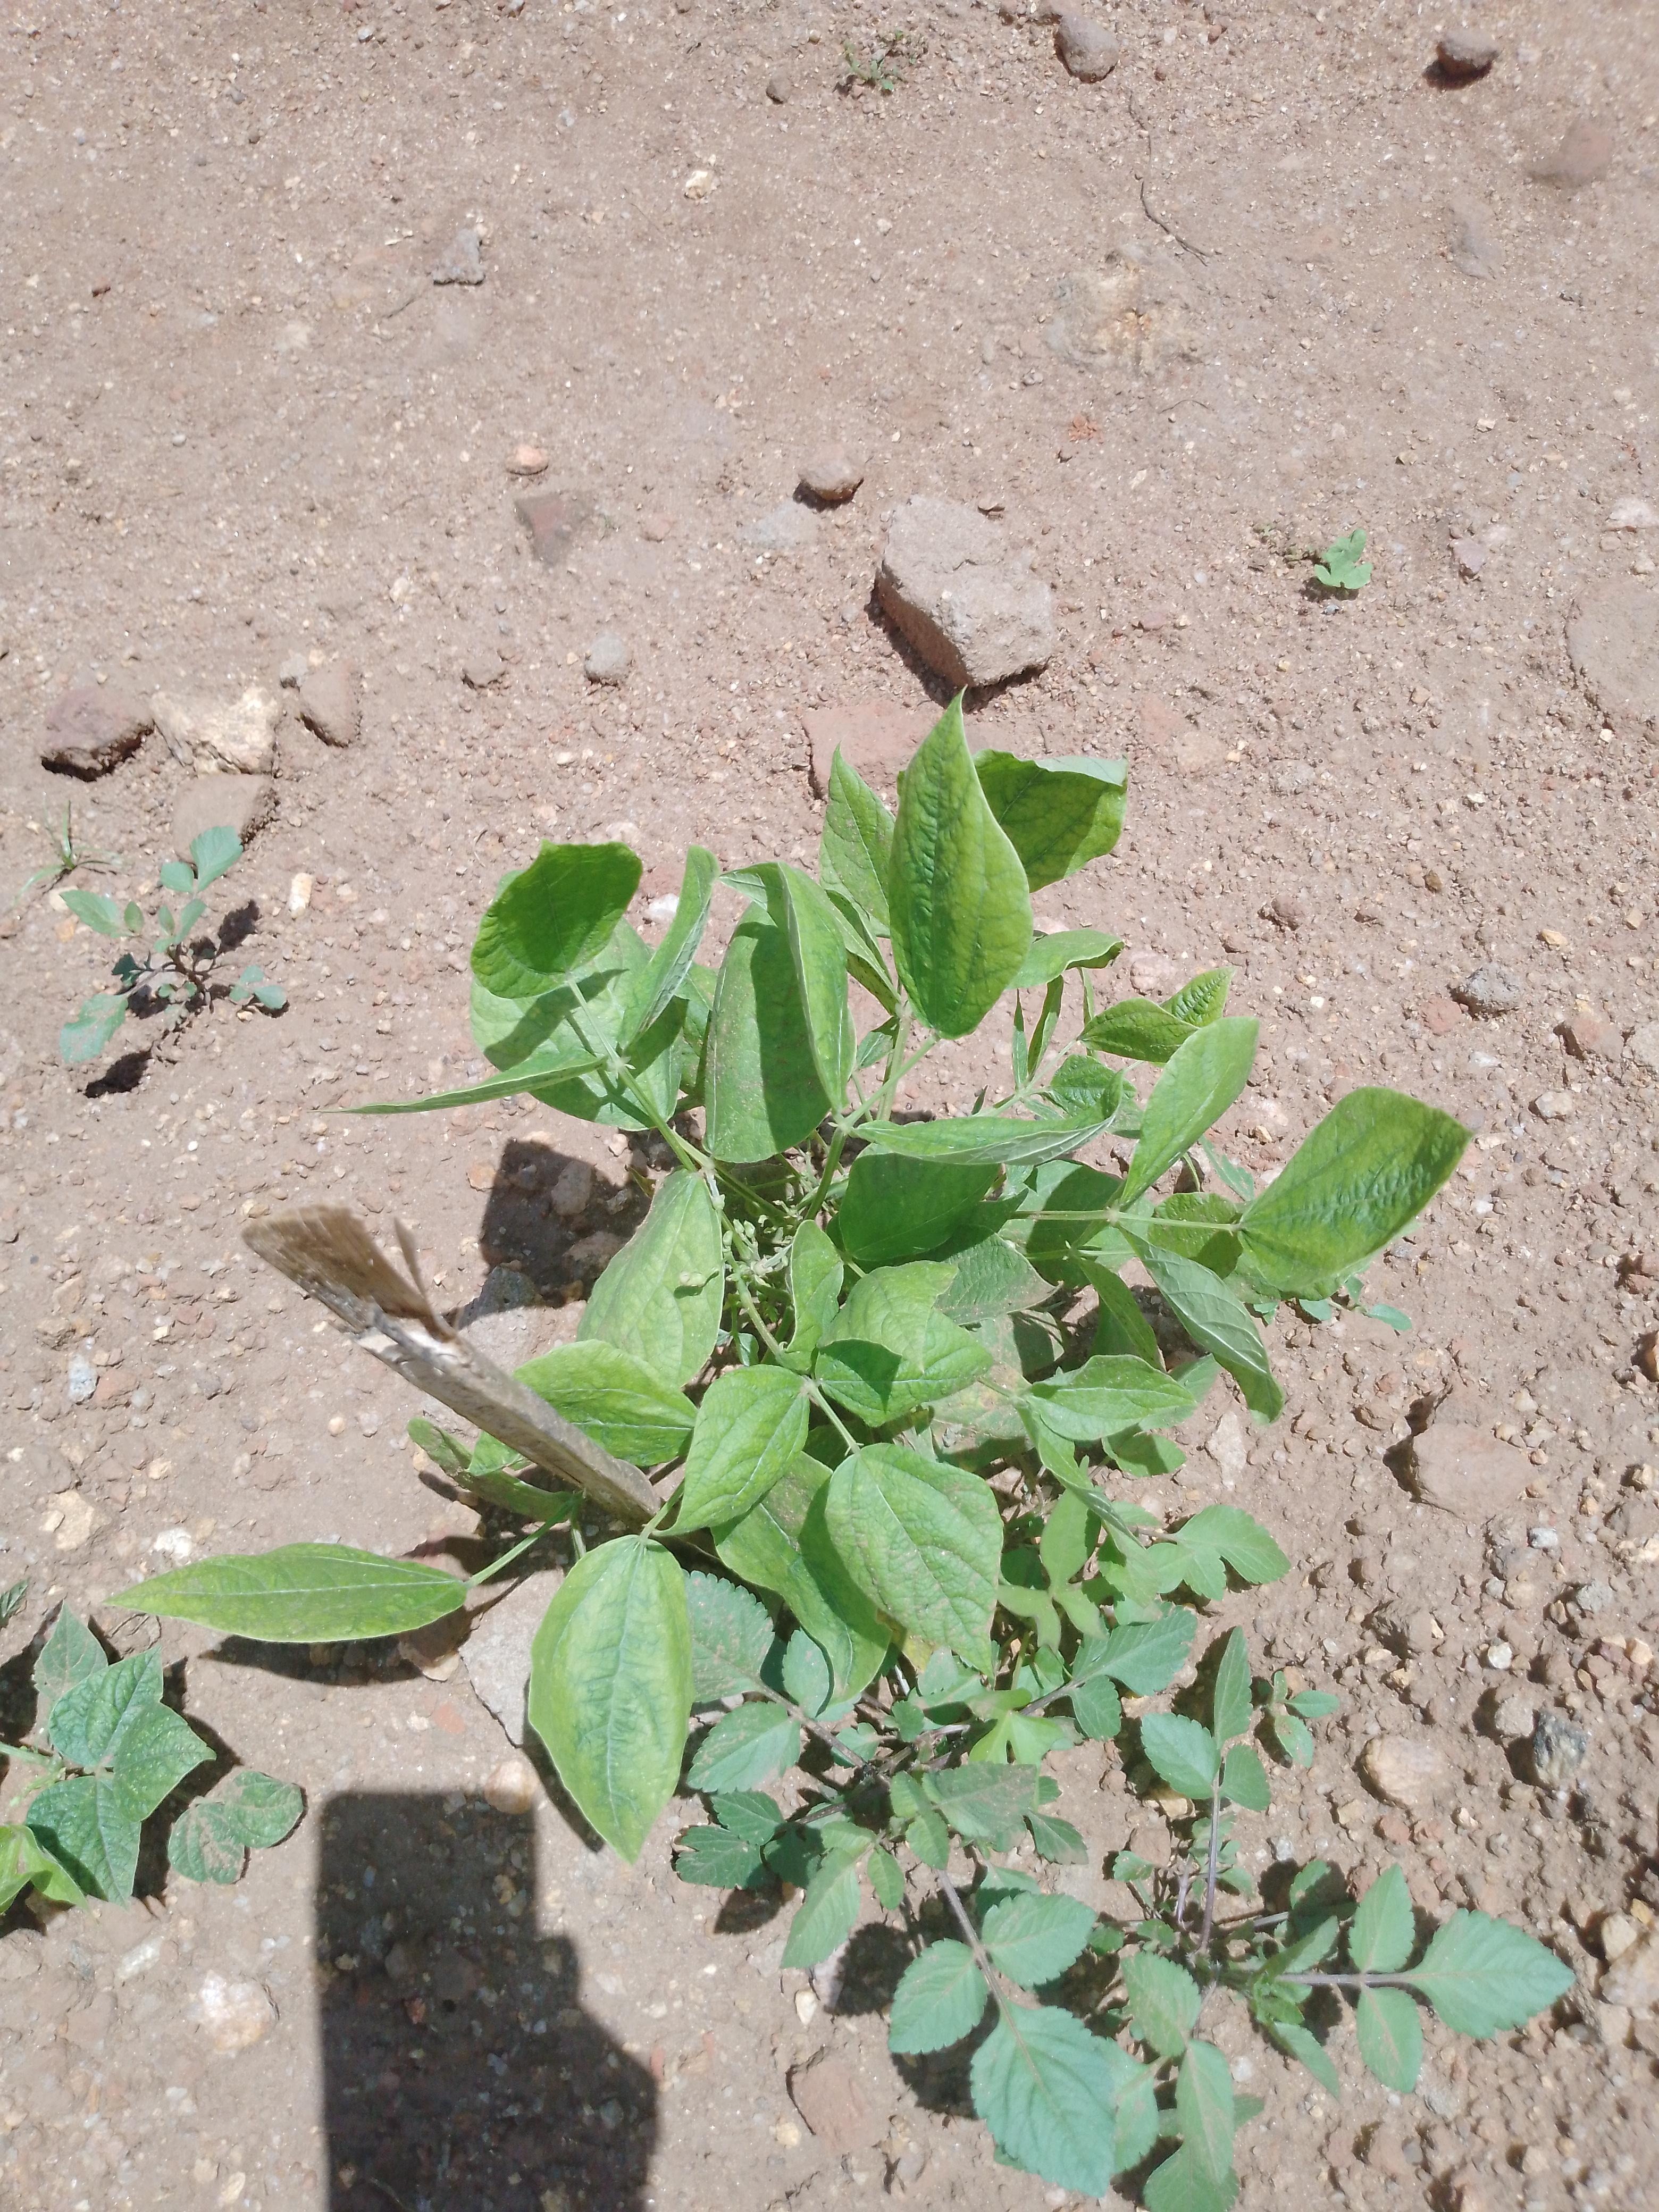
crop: common bean
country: Malawi
